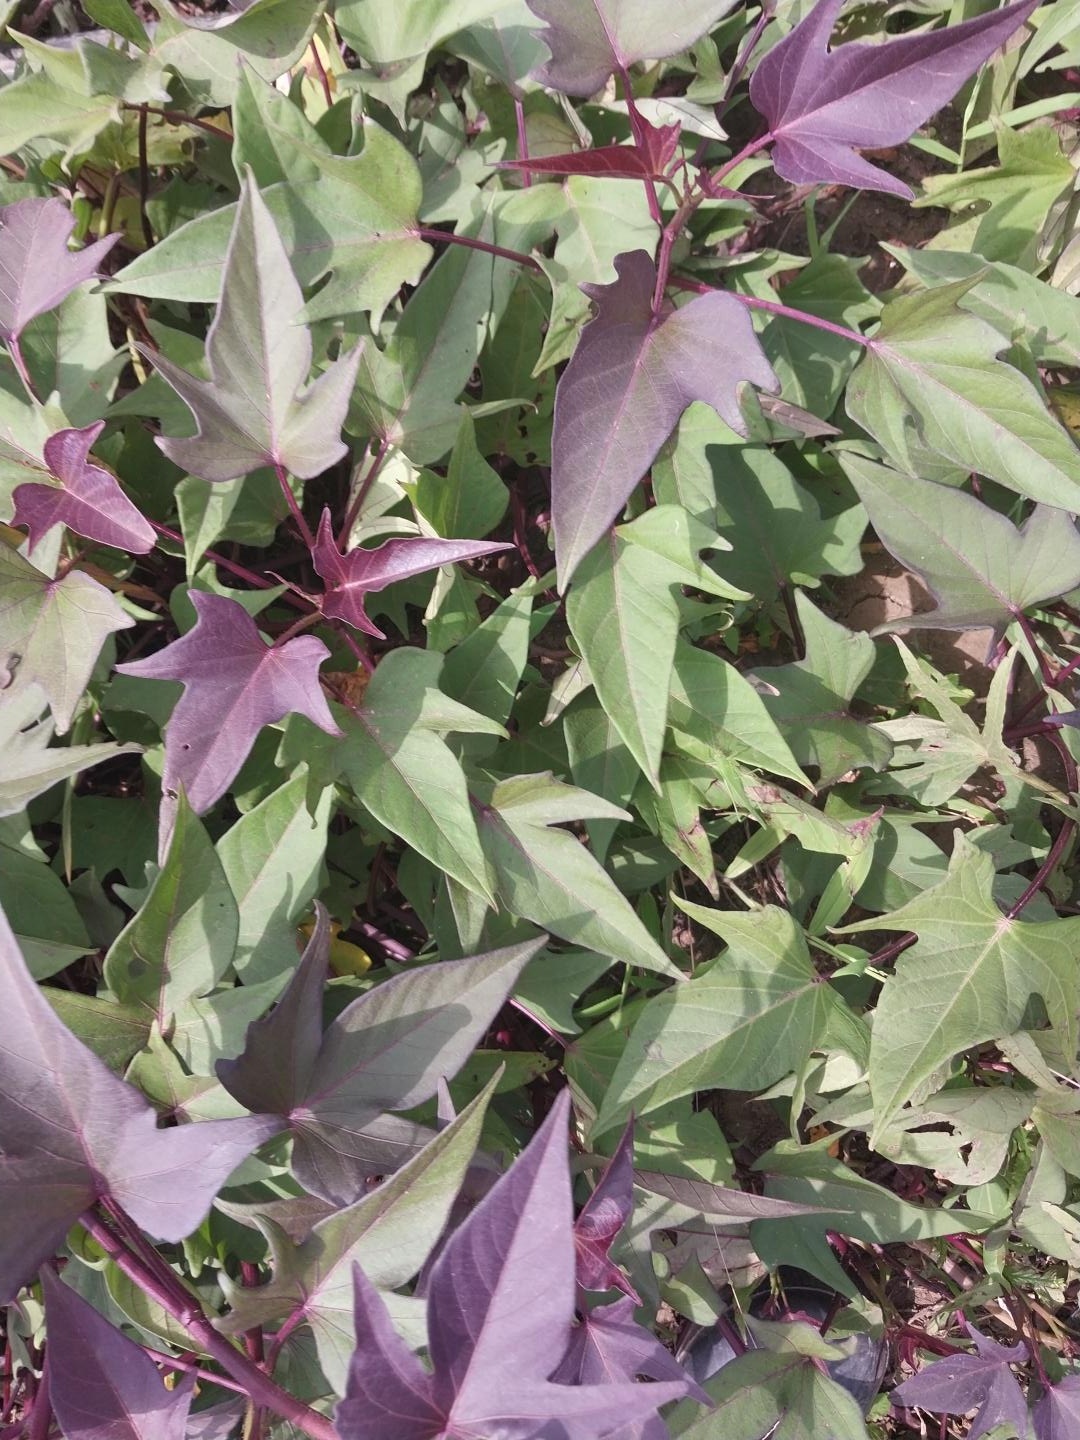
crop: sweet potato
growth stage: flowering
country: Tanzania
